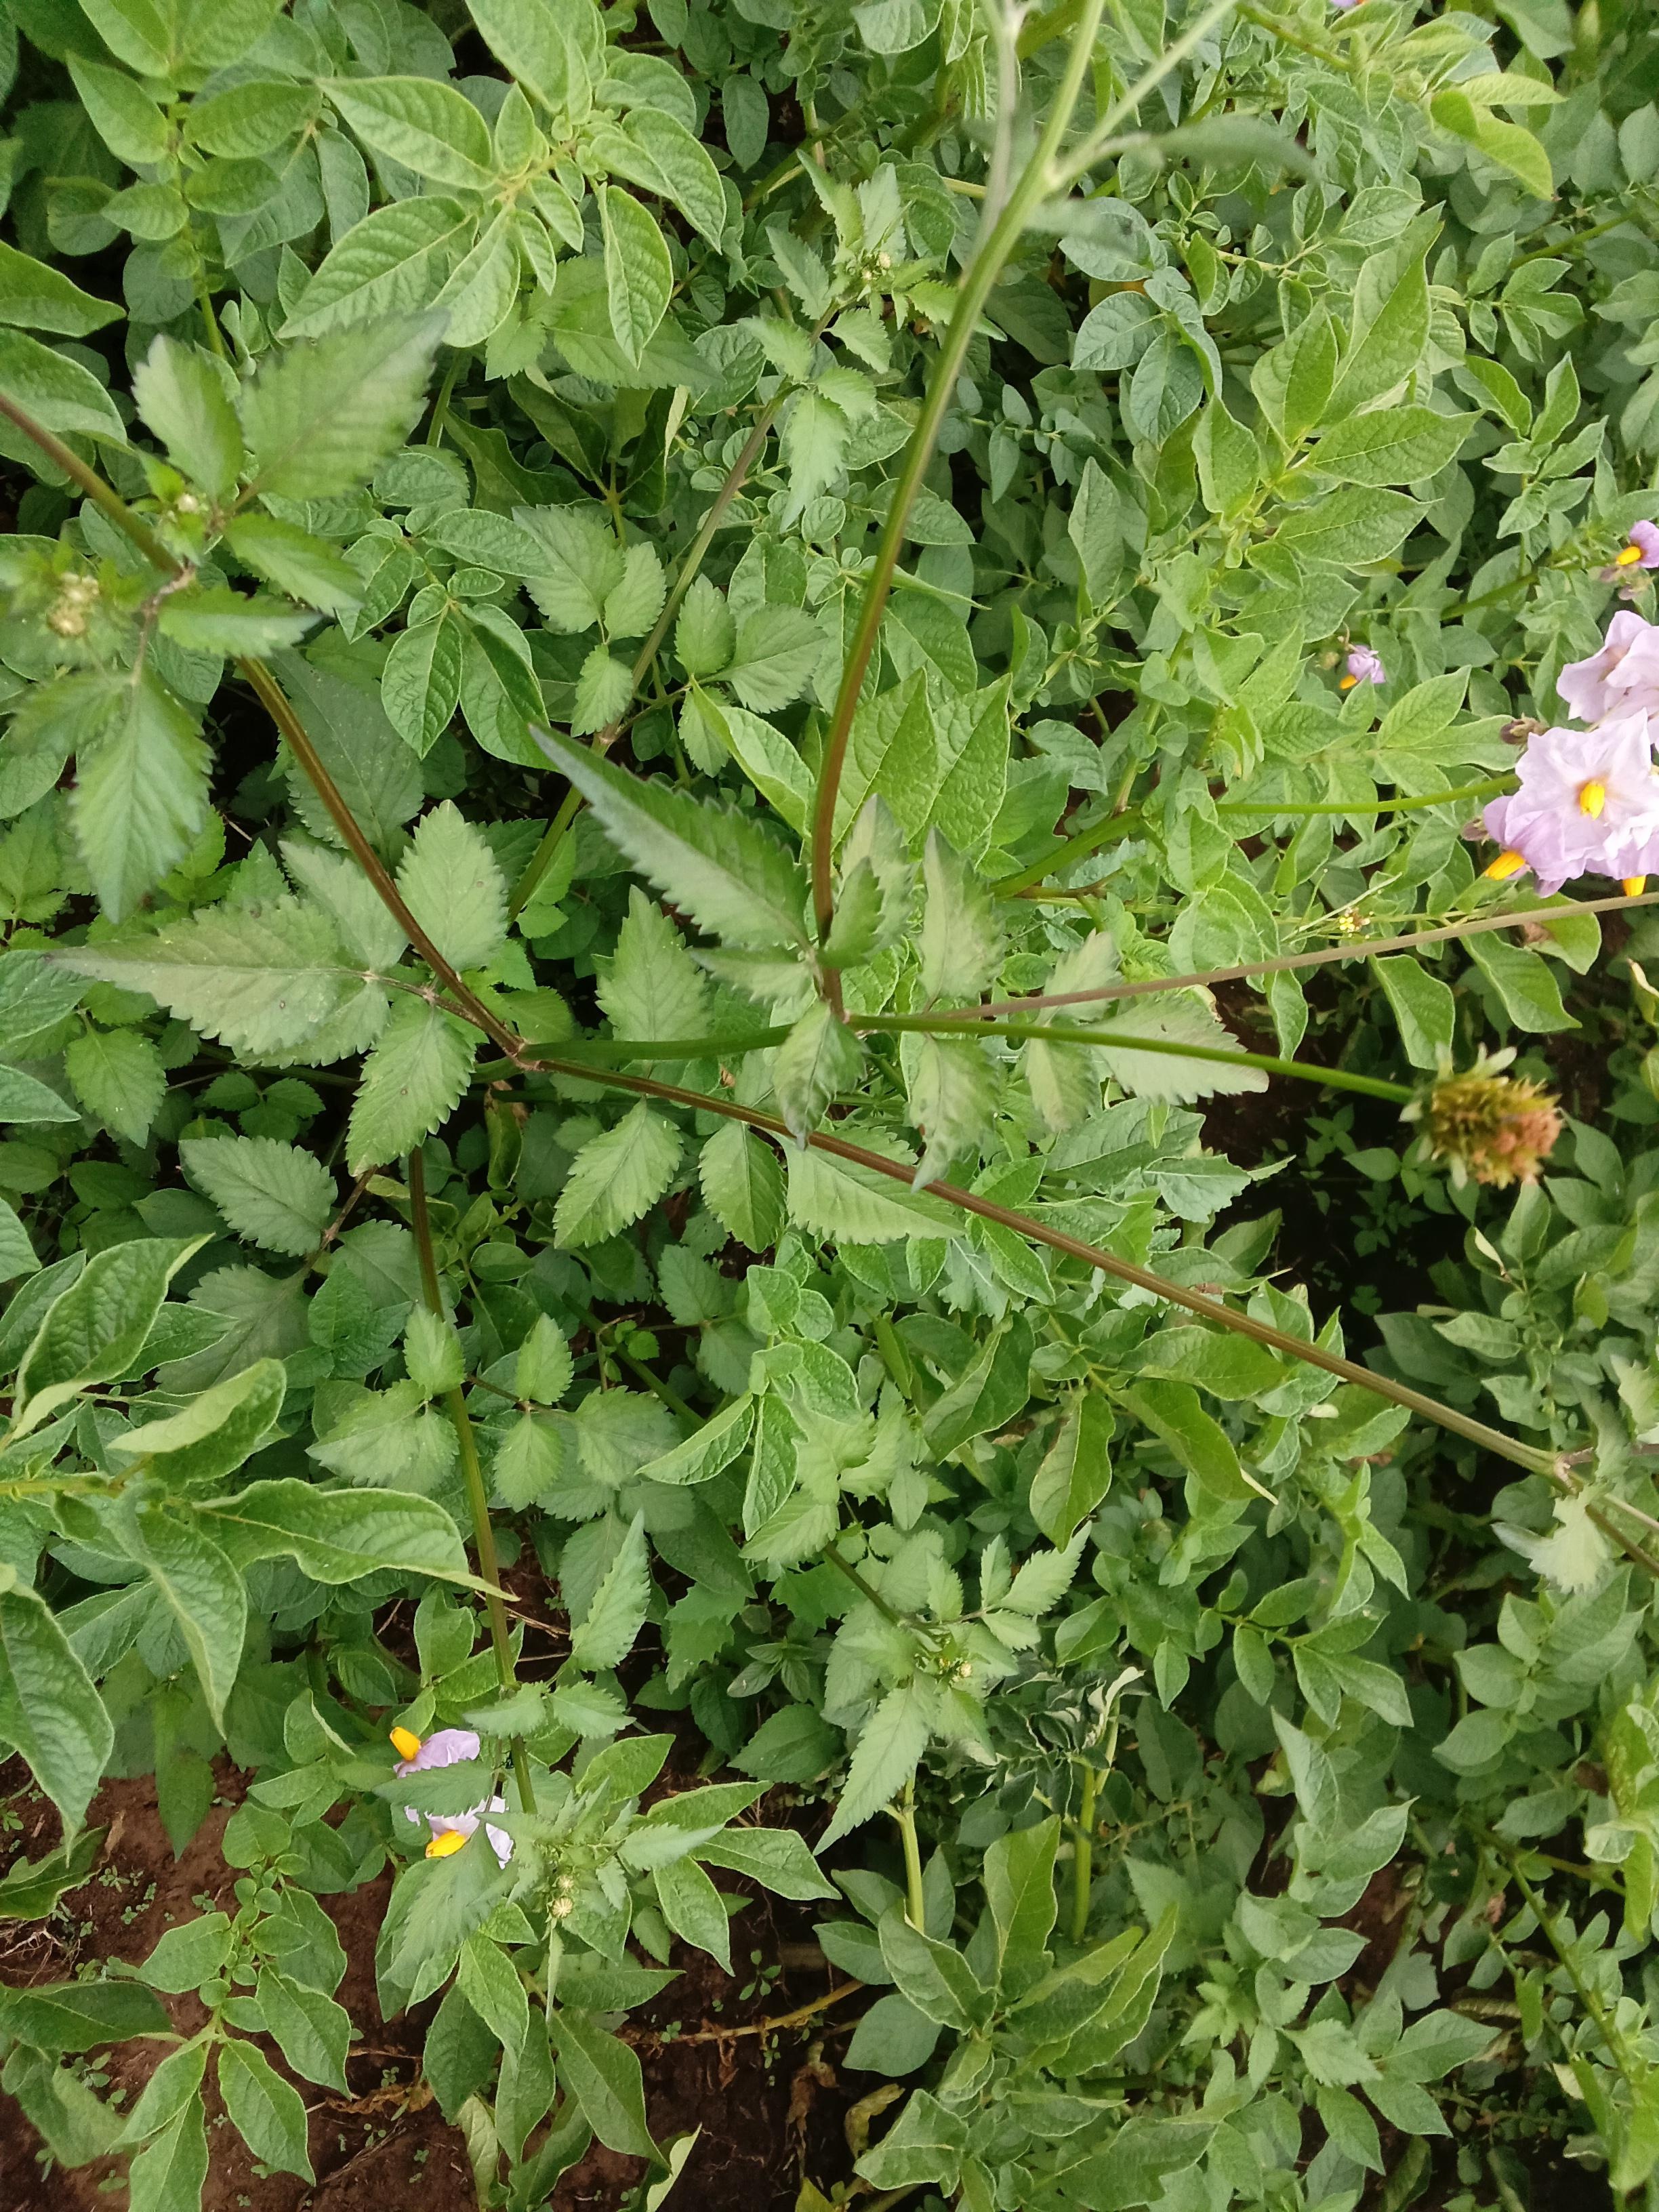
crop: potato
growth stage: flowering
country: Kenya
